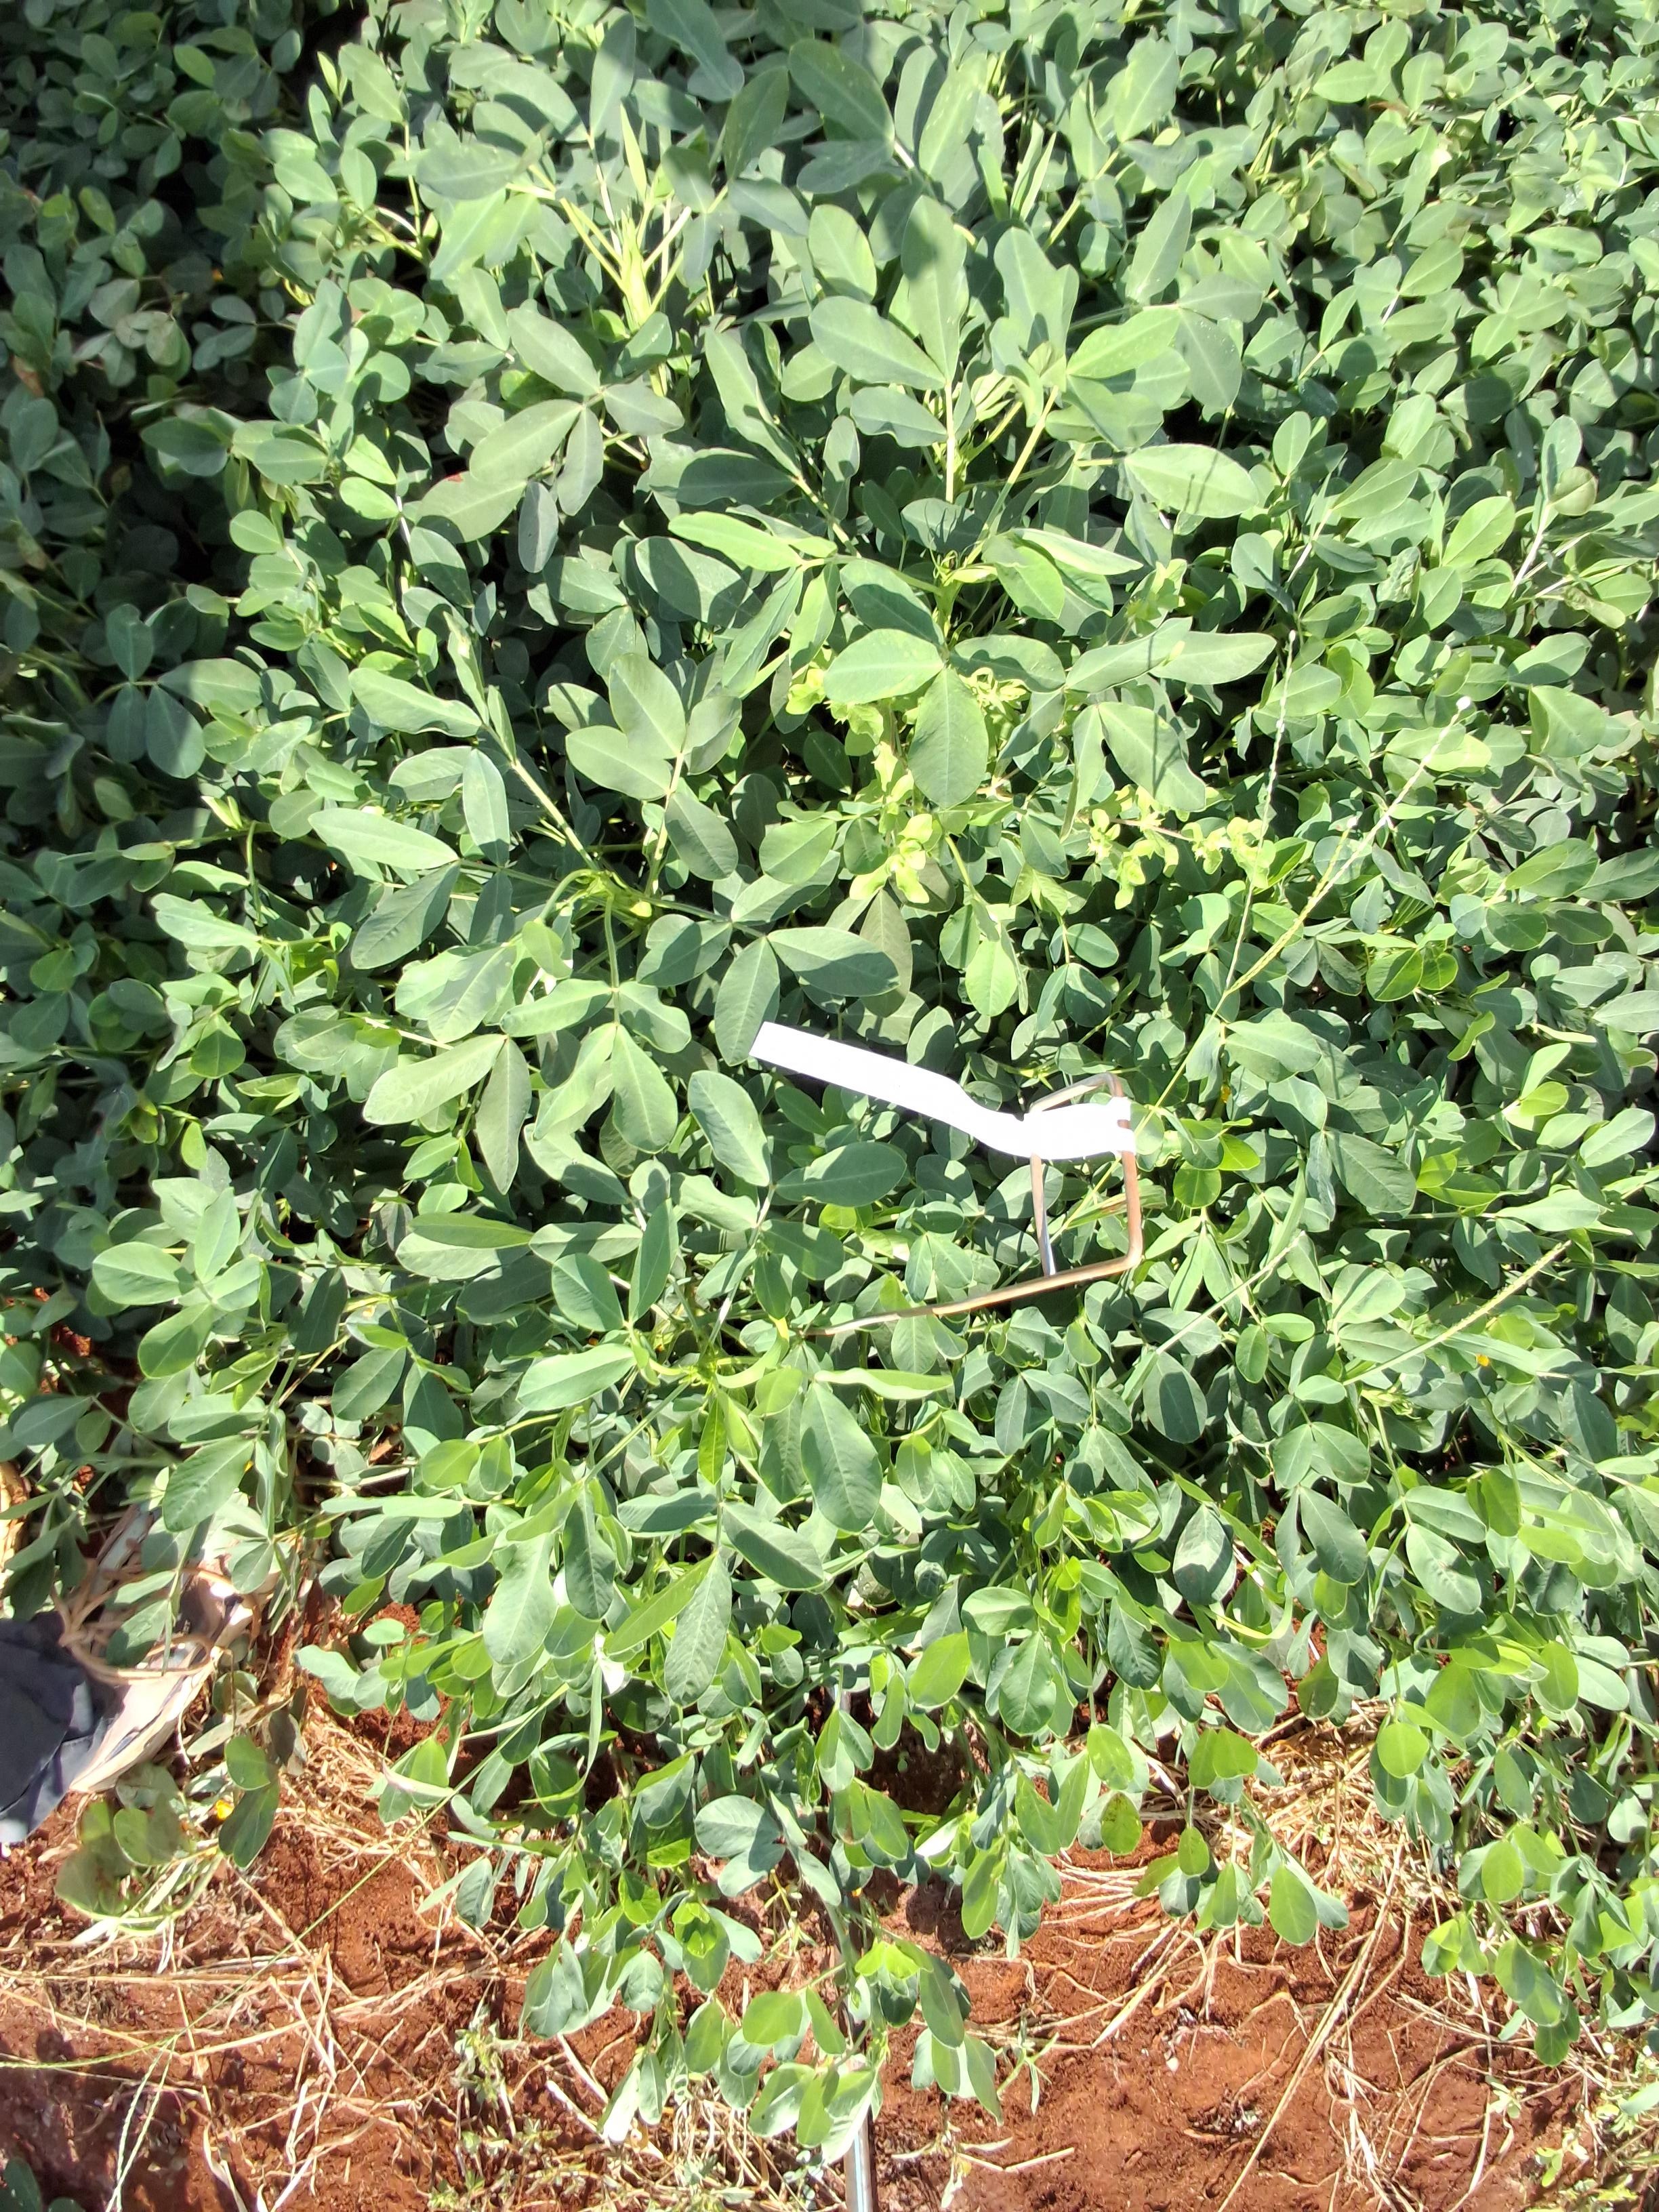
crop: groundnut
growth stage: pegging
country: Kenya
